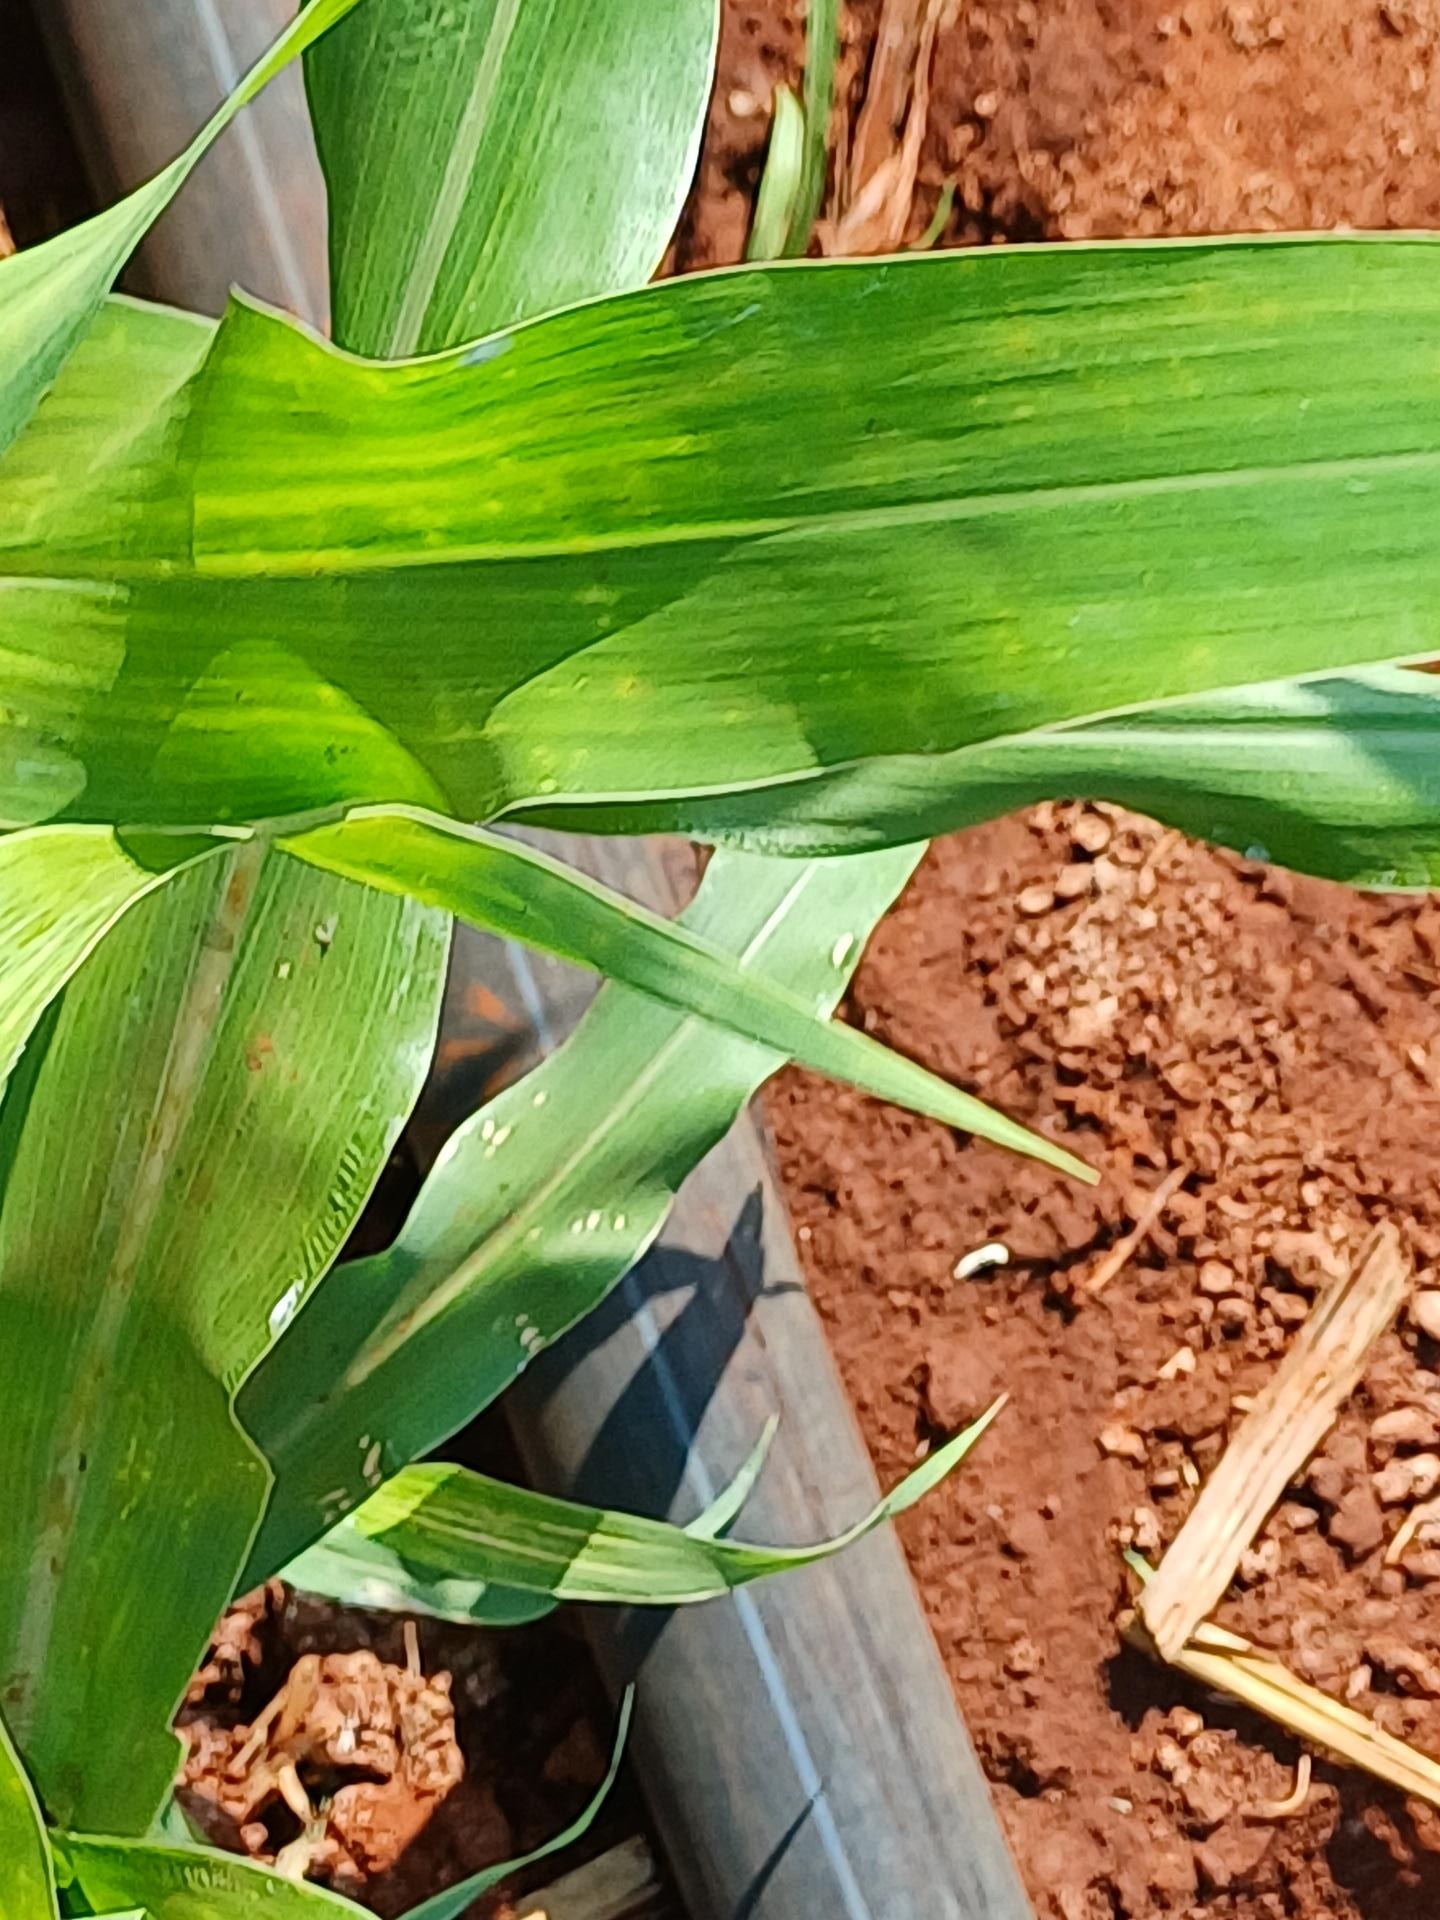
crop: sorghum
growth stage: vegetative
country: Kenya
